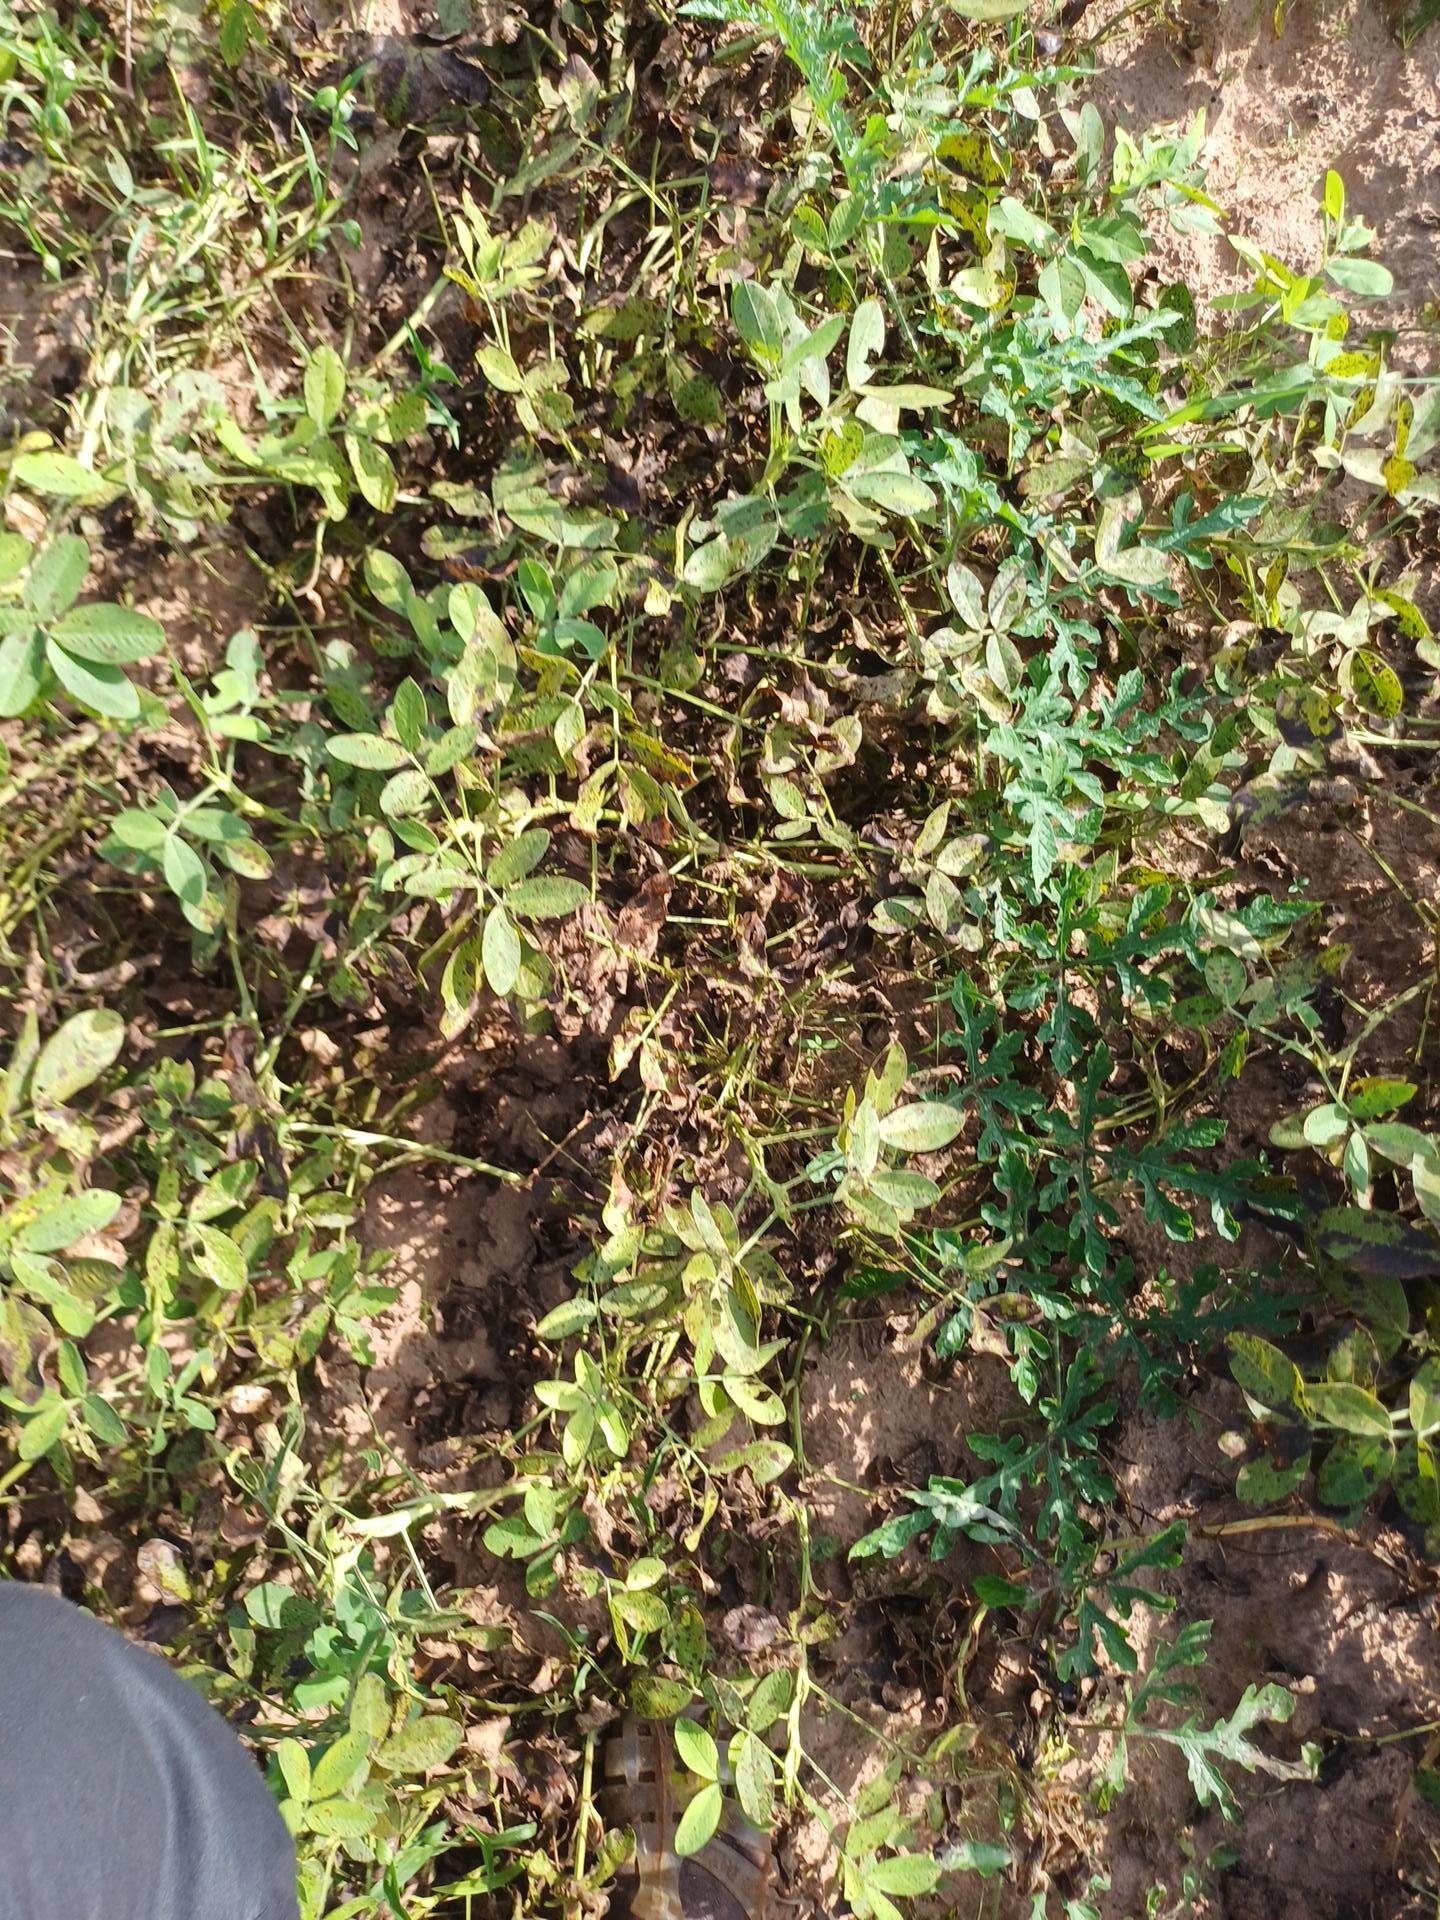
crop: groundnut
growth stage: flowering
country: Senegal
